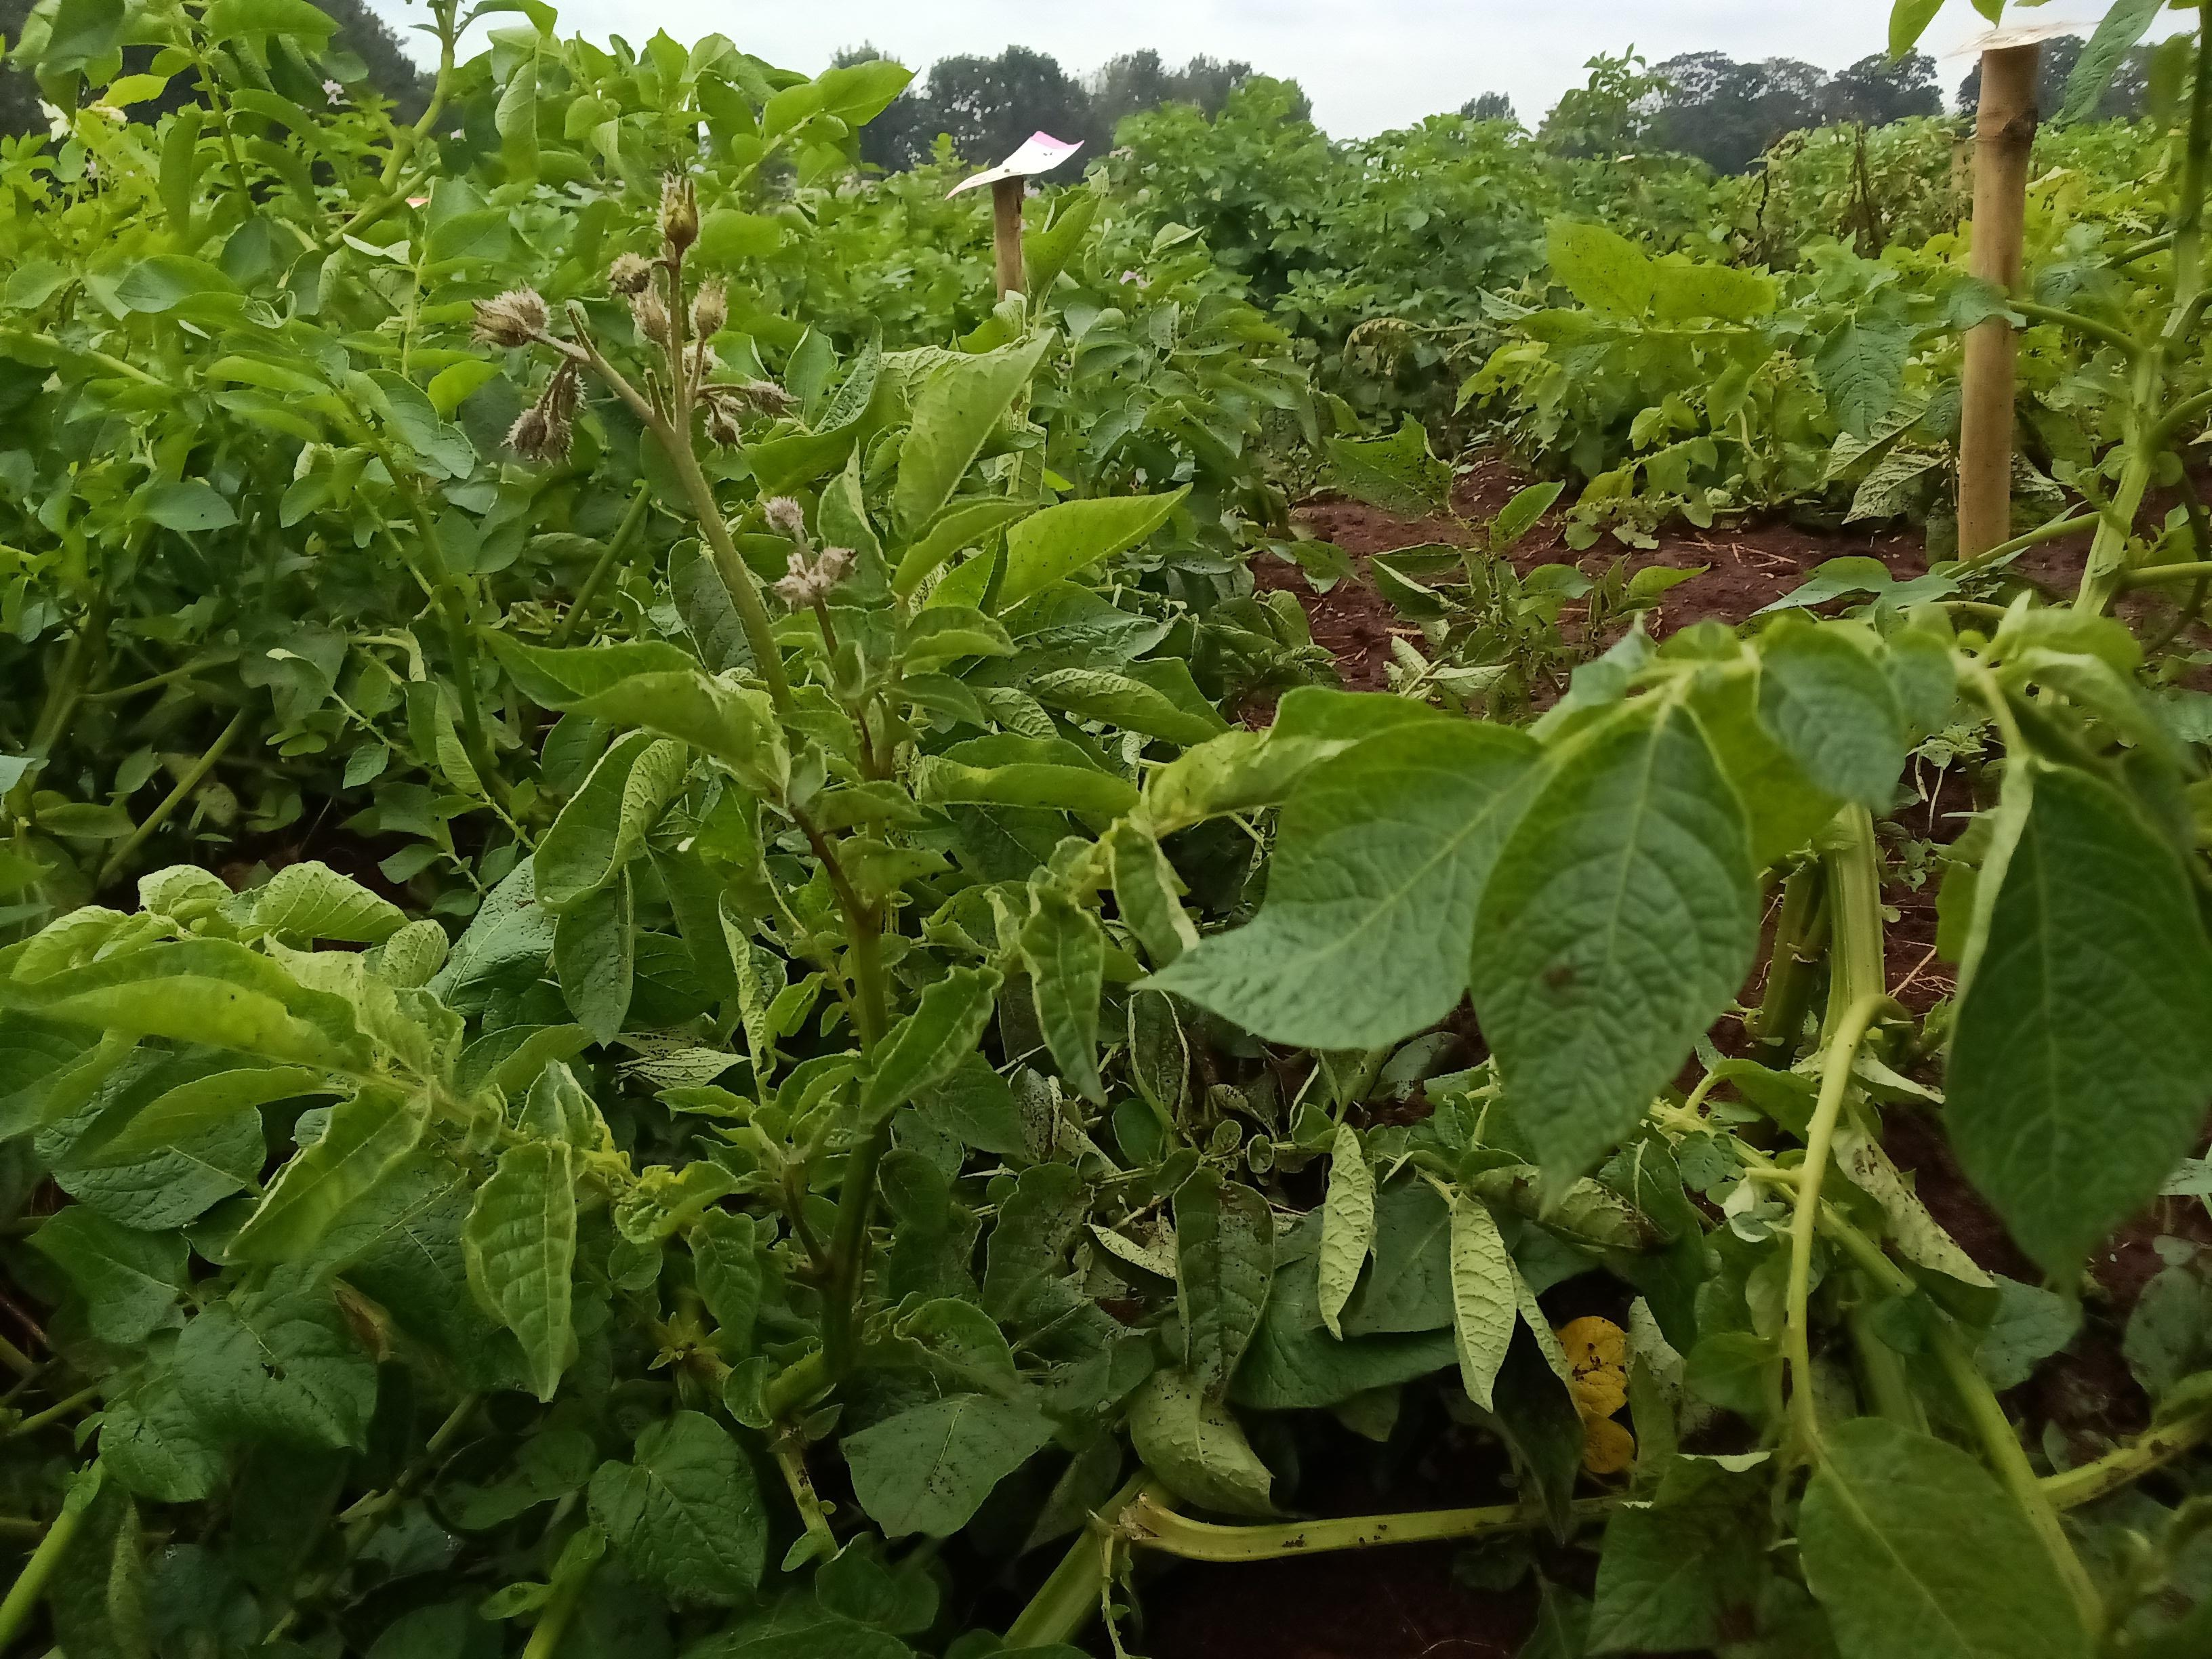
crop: potato
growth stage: flowering
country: Kenya
